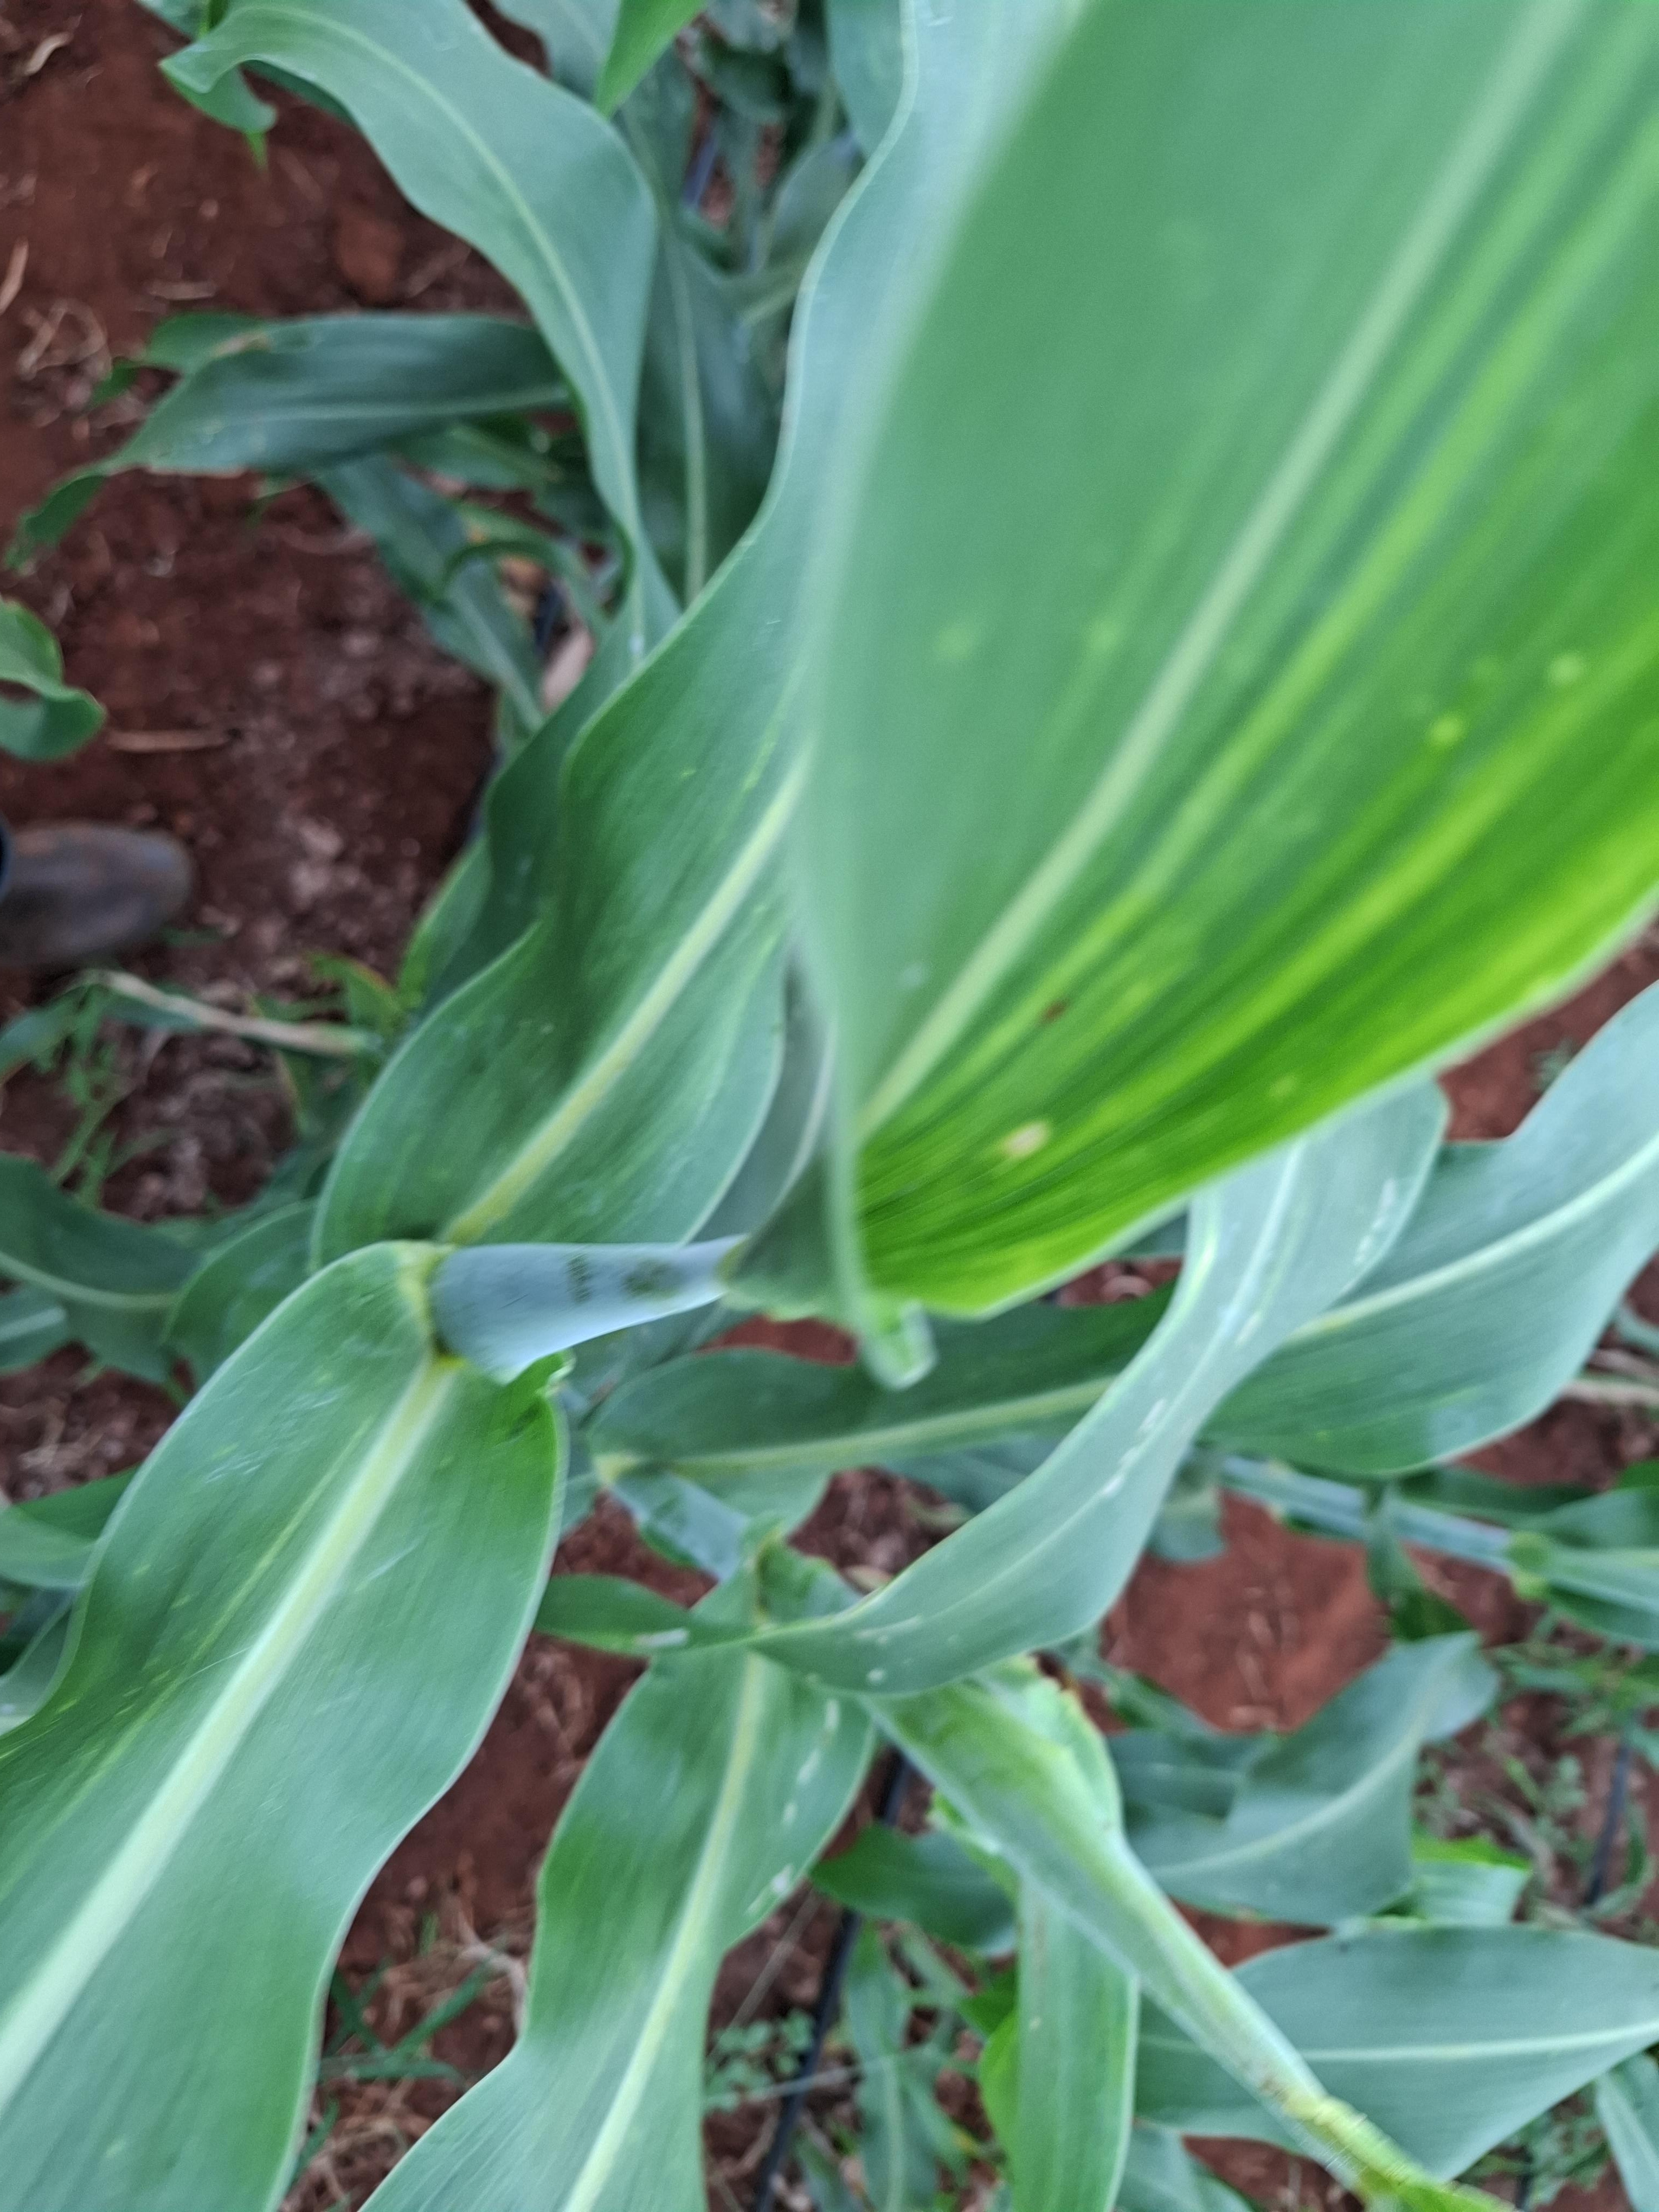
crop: sorghum
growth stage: heading tuber
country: Kenya
